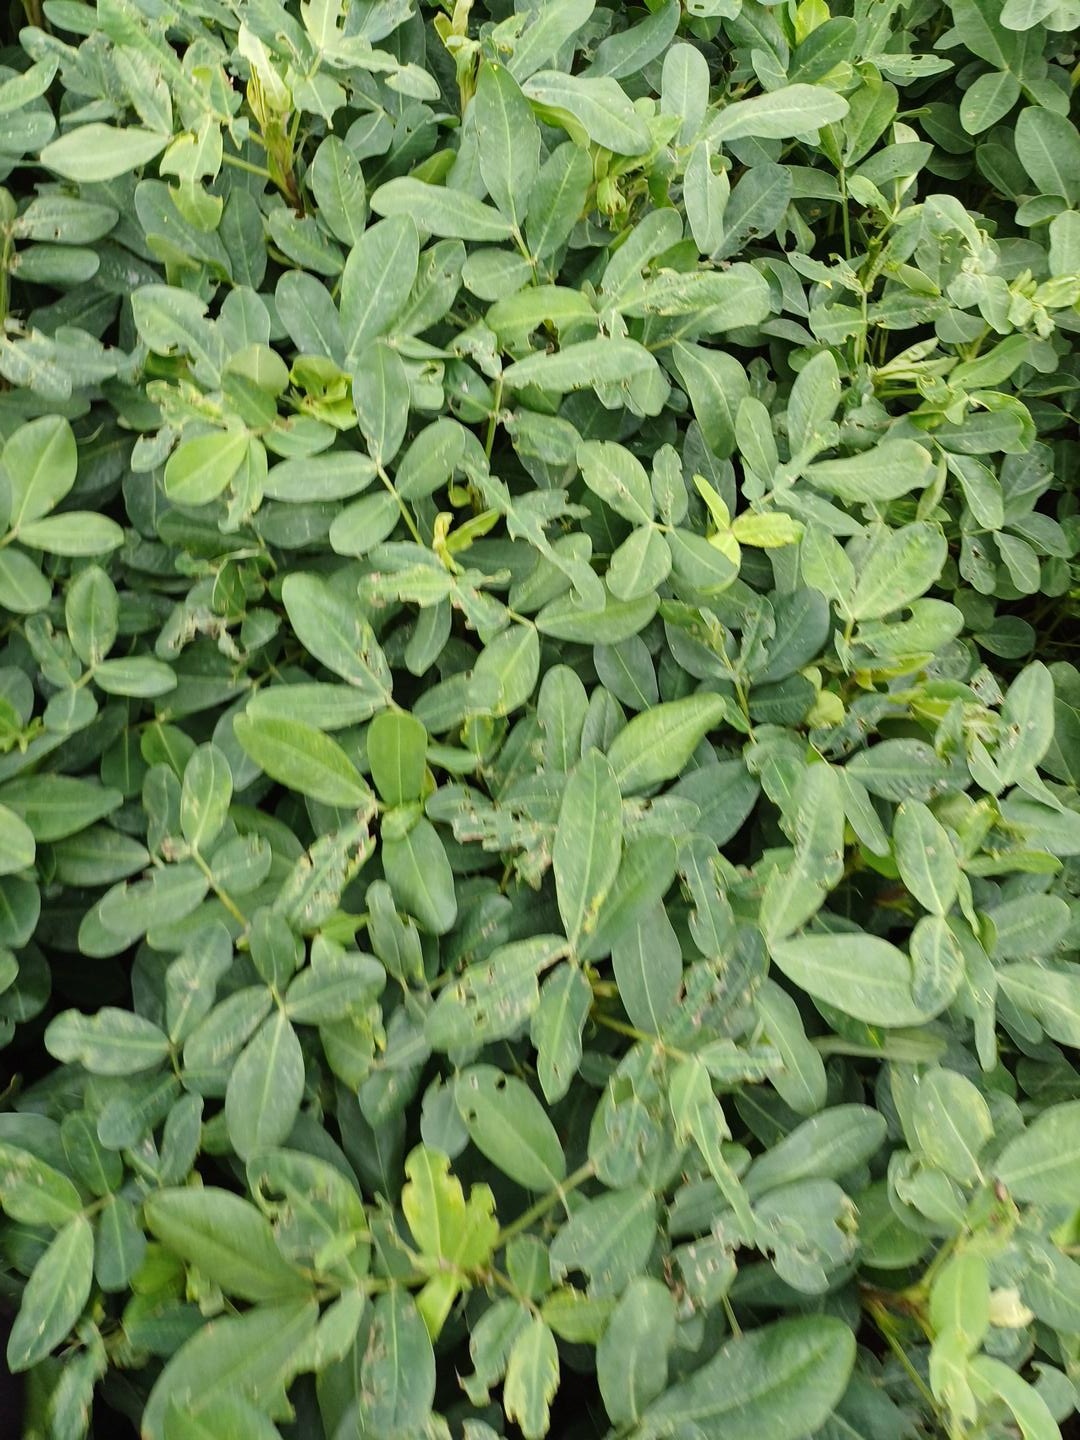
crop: groundnut
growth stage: pegging
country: Kenya
